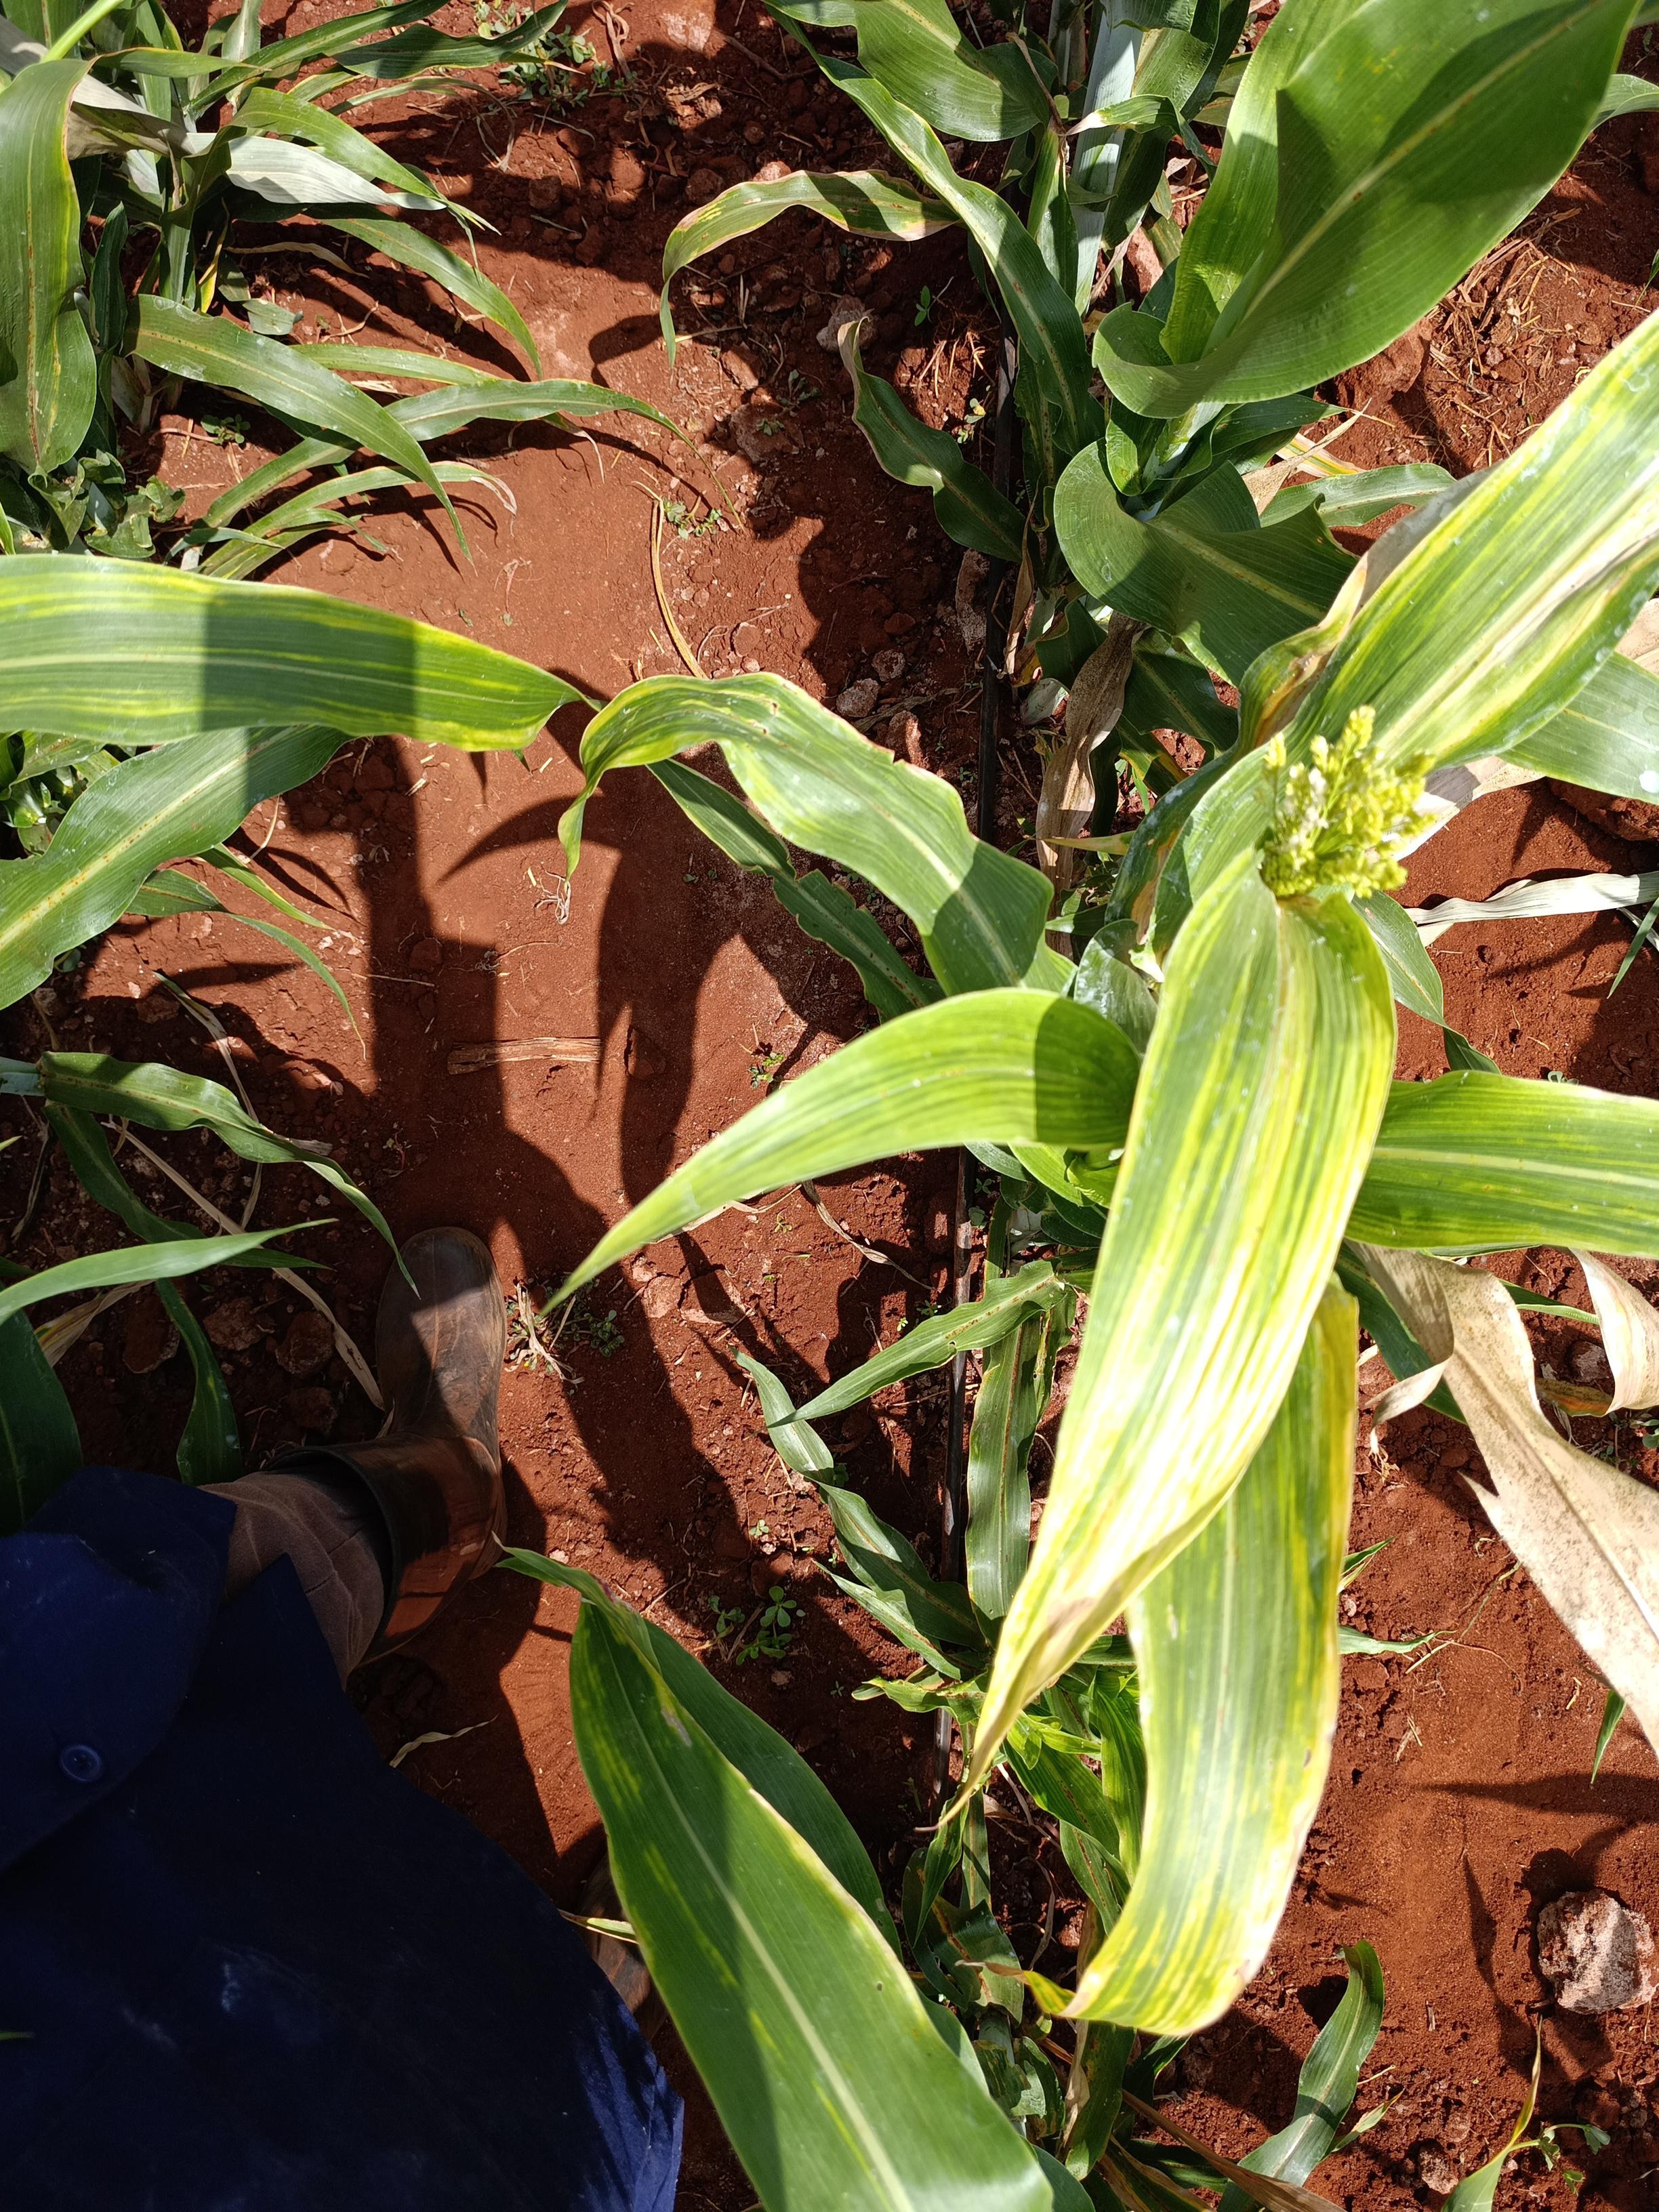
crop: sorghum
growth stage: heading tuber
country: Kenya
